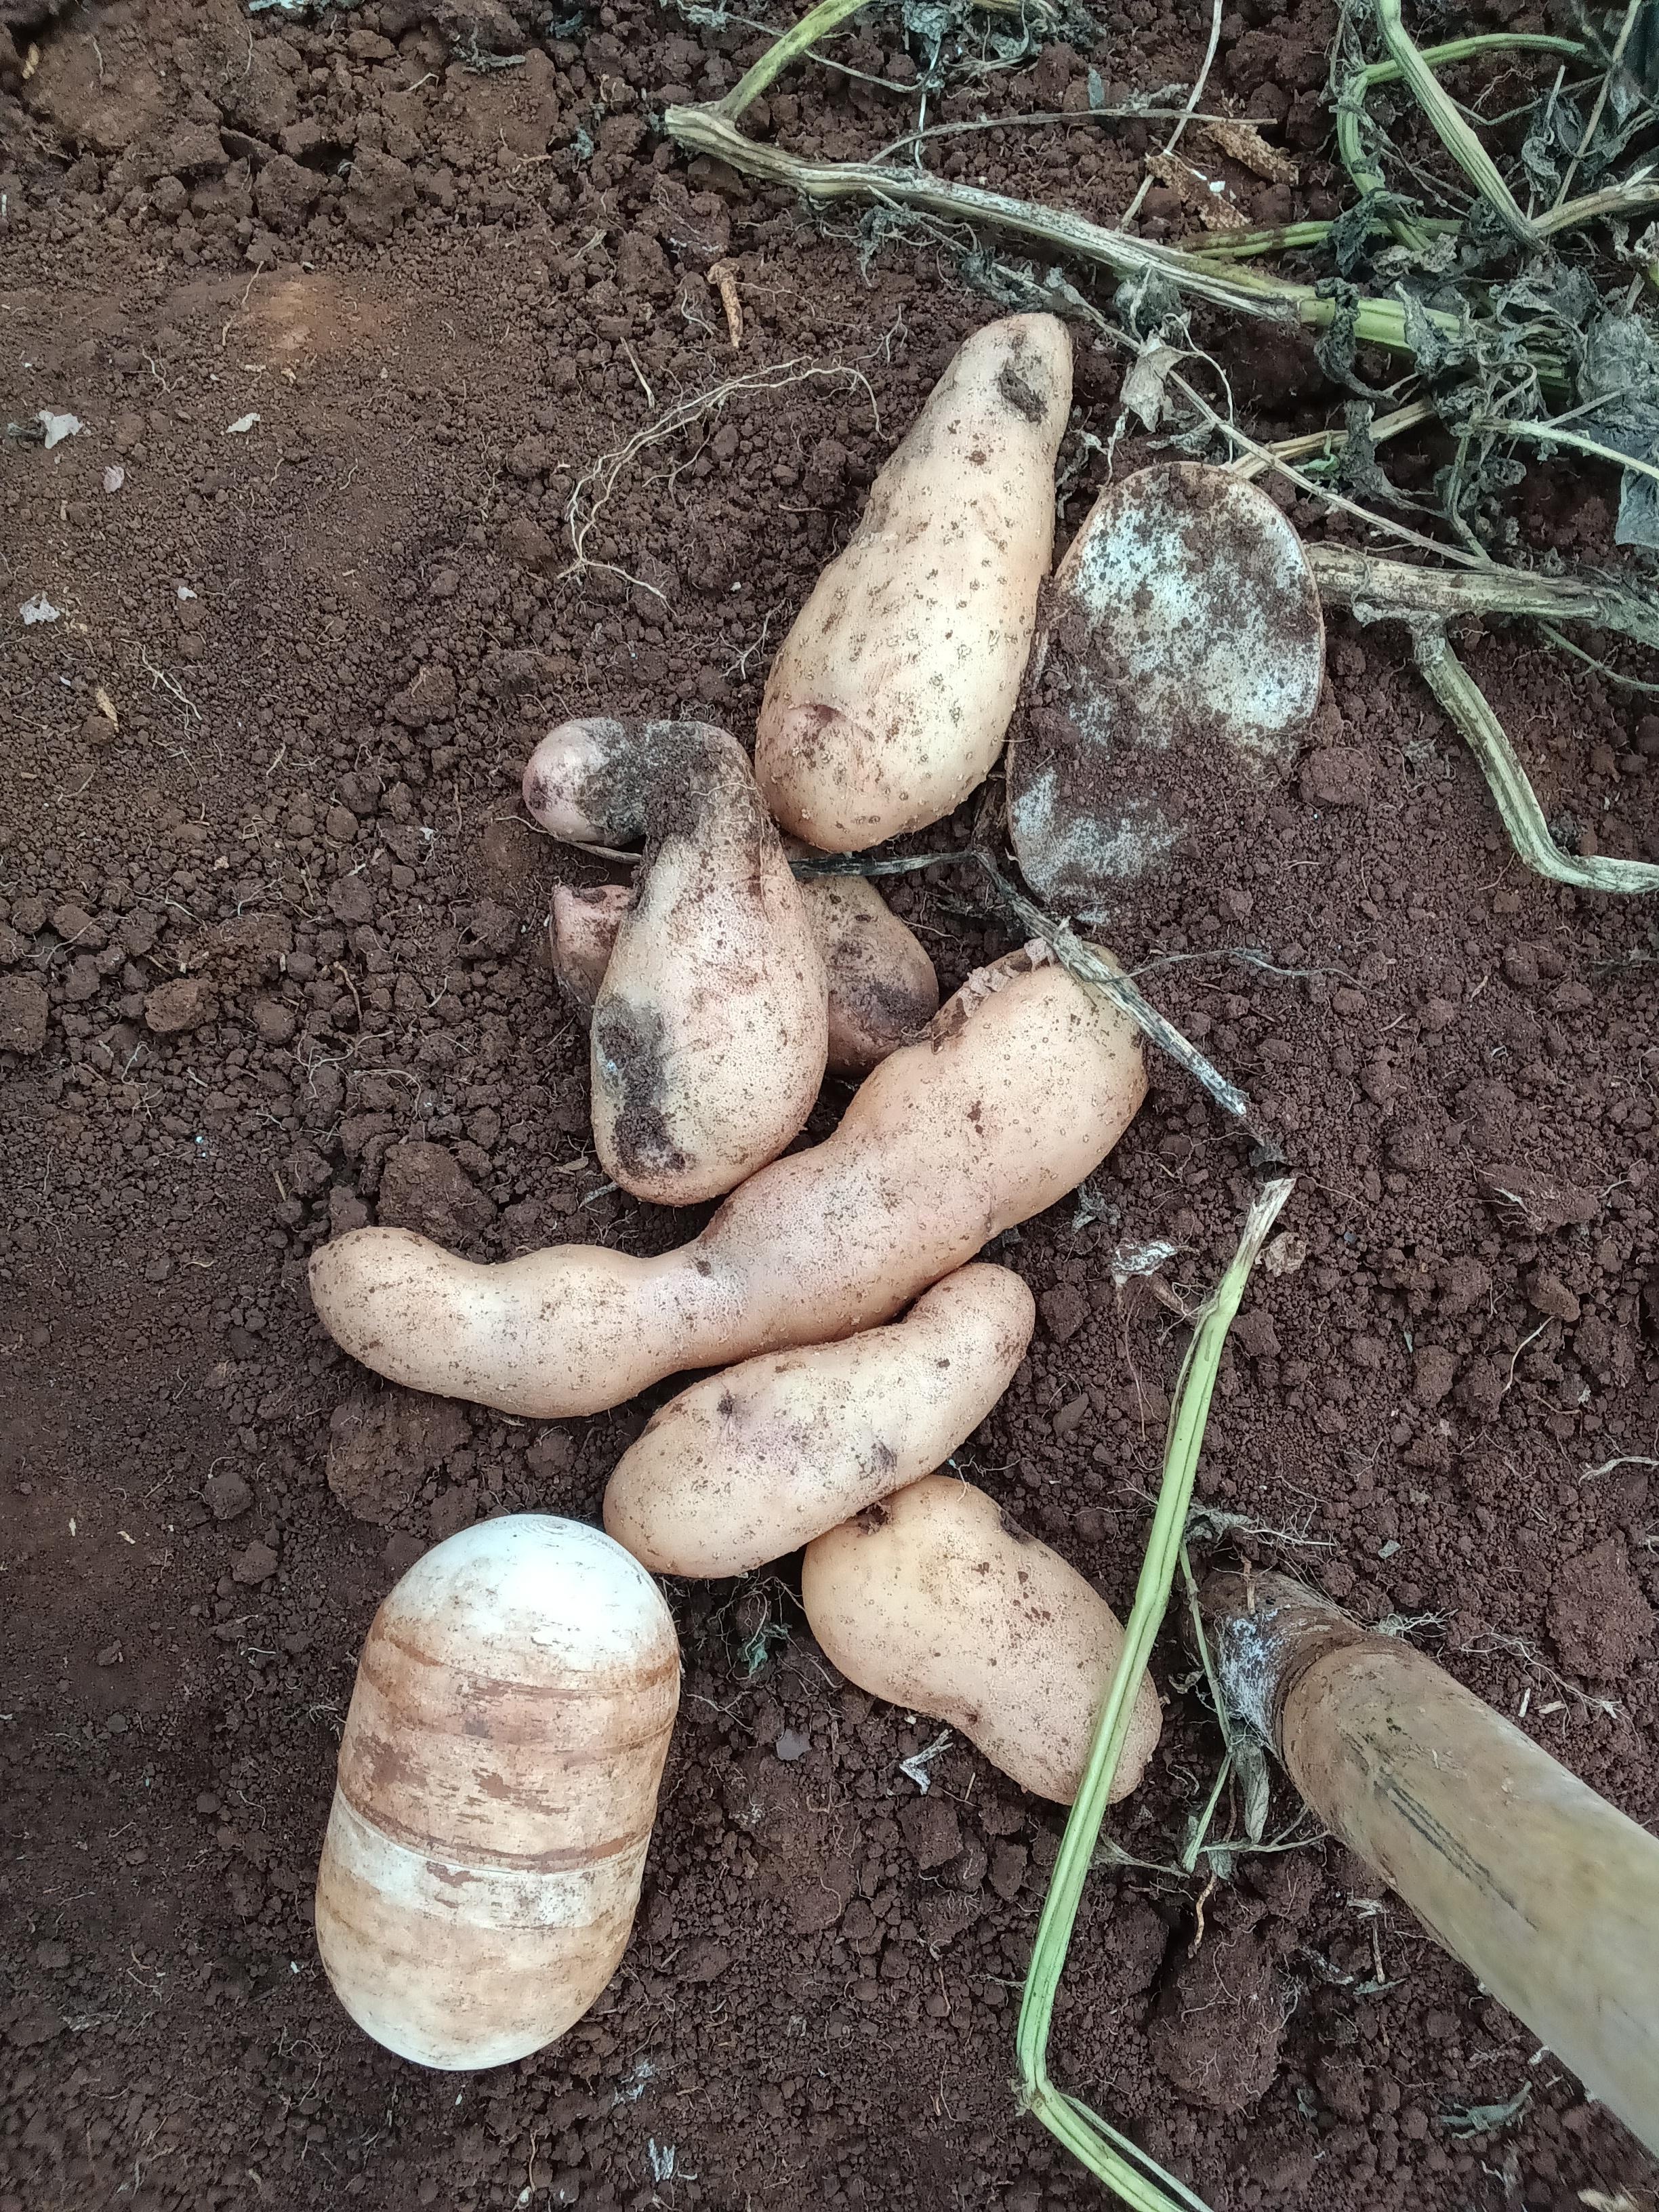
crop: potato
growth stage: harvest
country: Kenya
